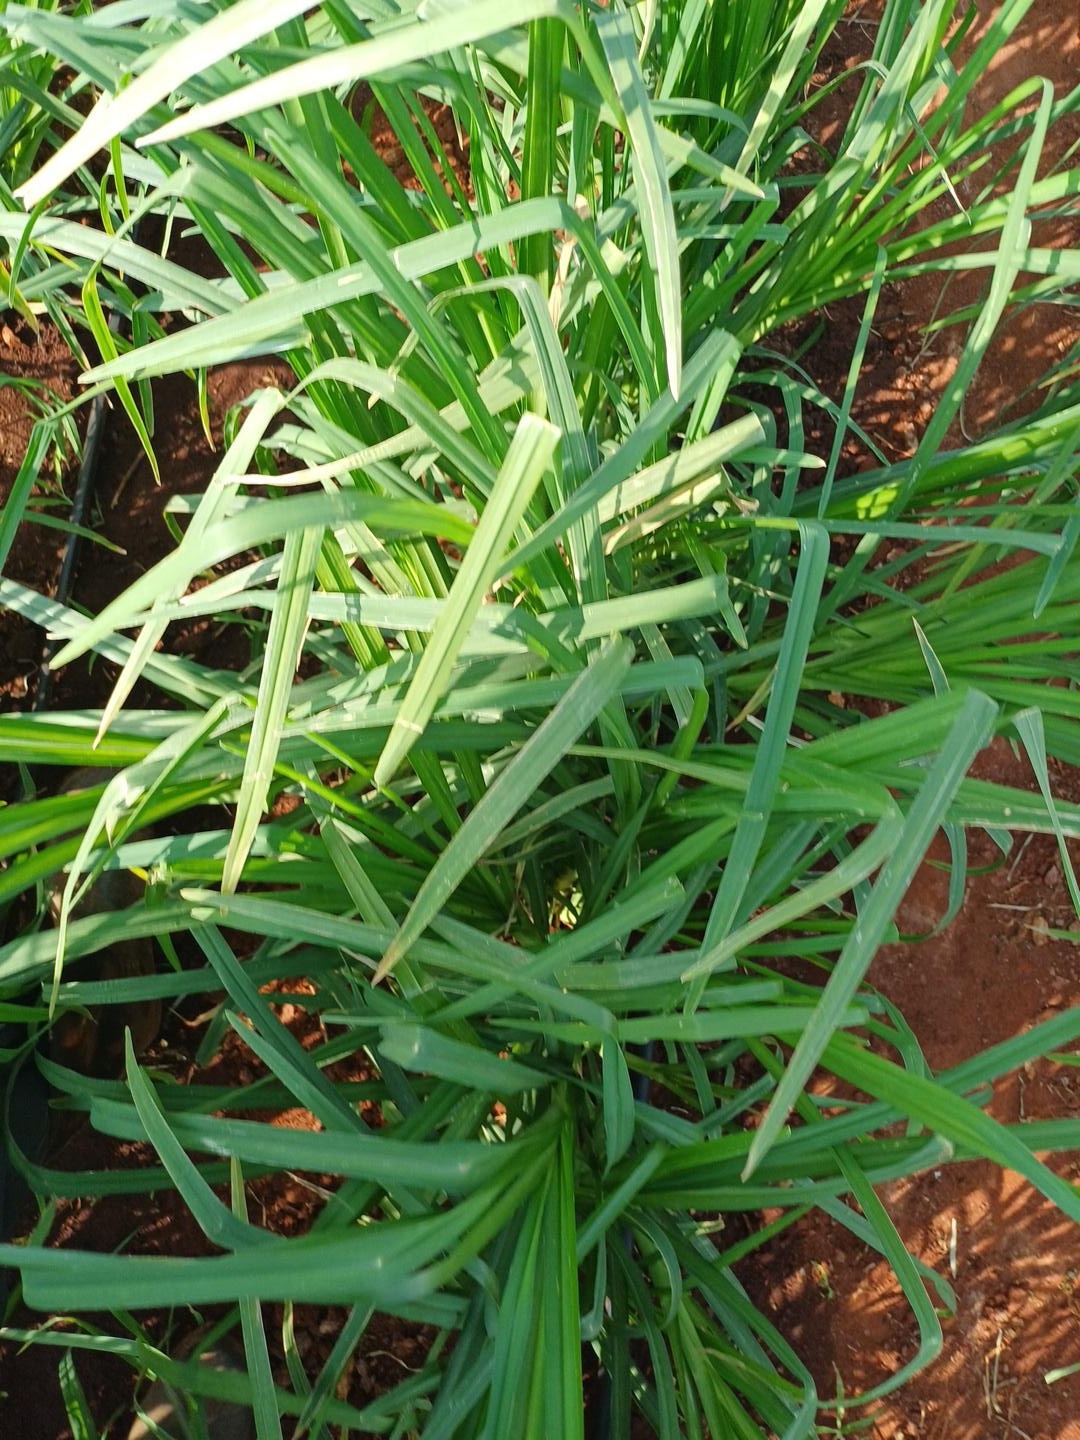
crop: finger millet
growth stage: vegetative
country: Kenya
